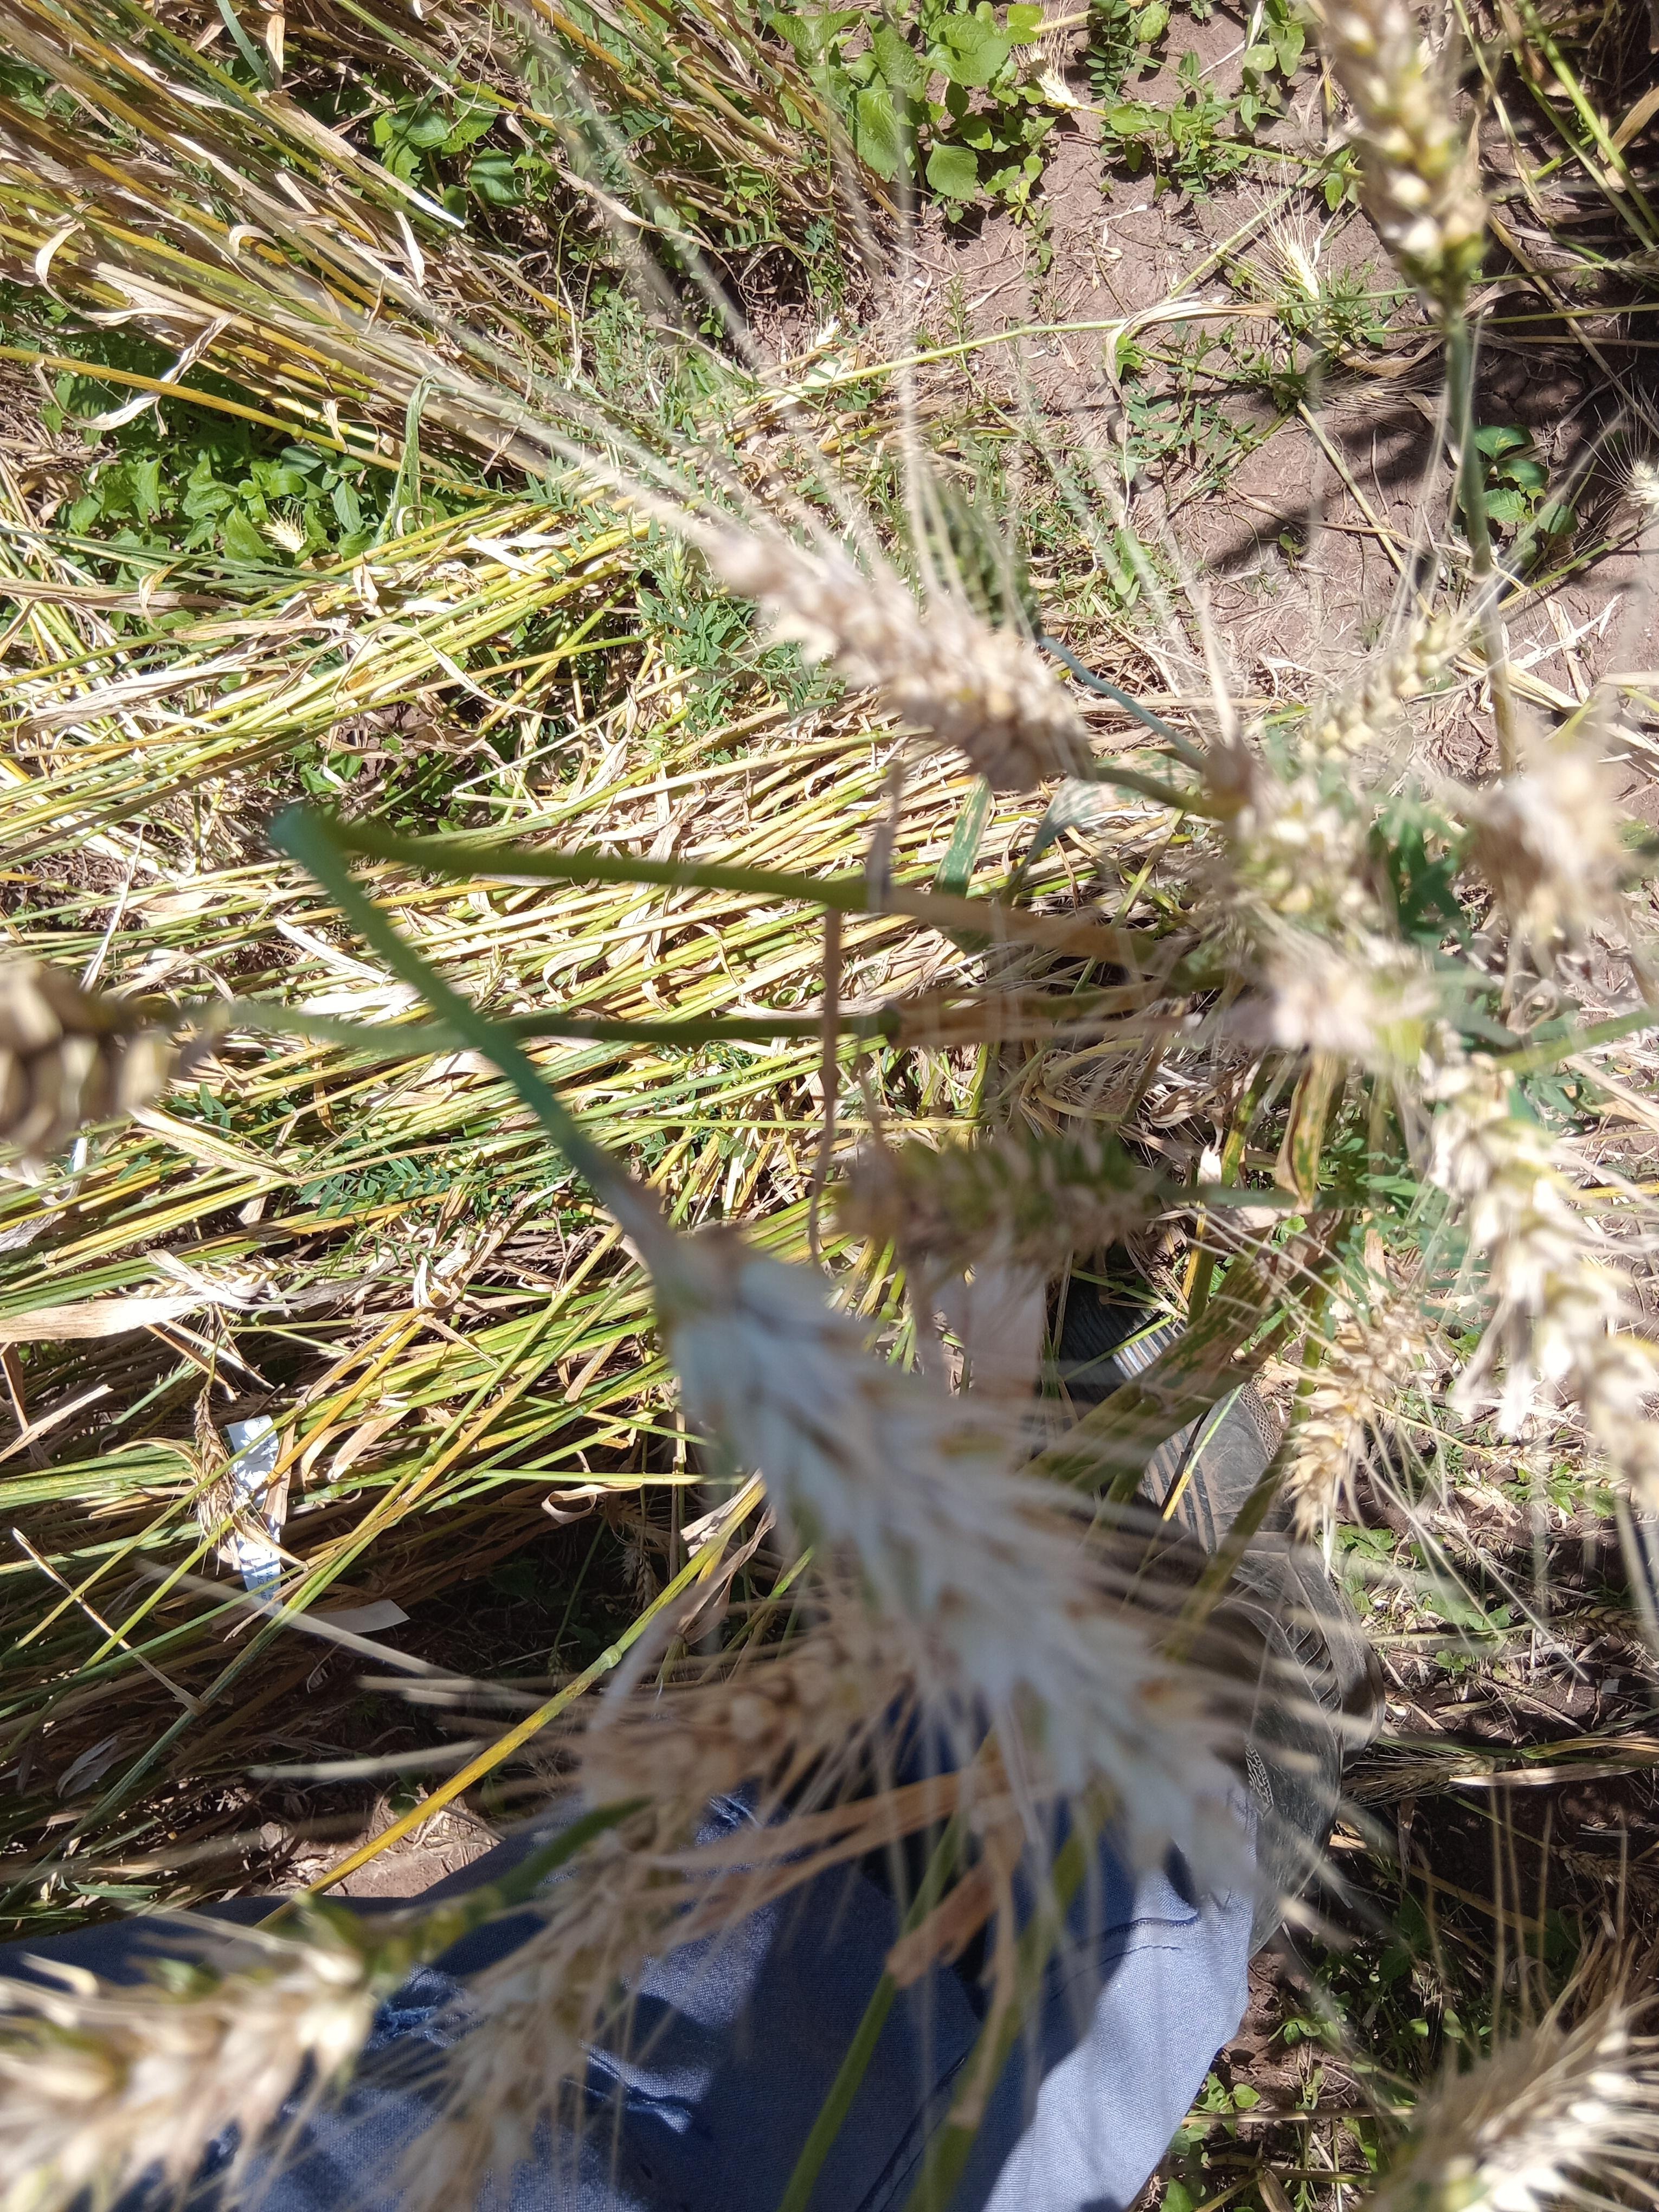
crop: wheat
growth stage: maturity
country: Kenya
